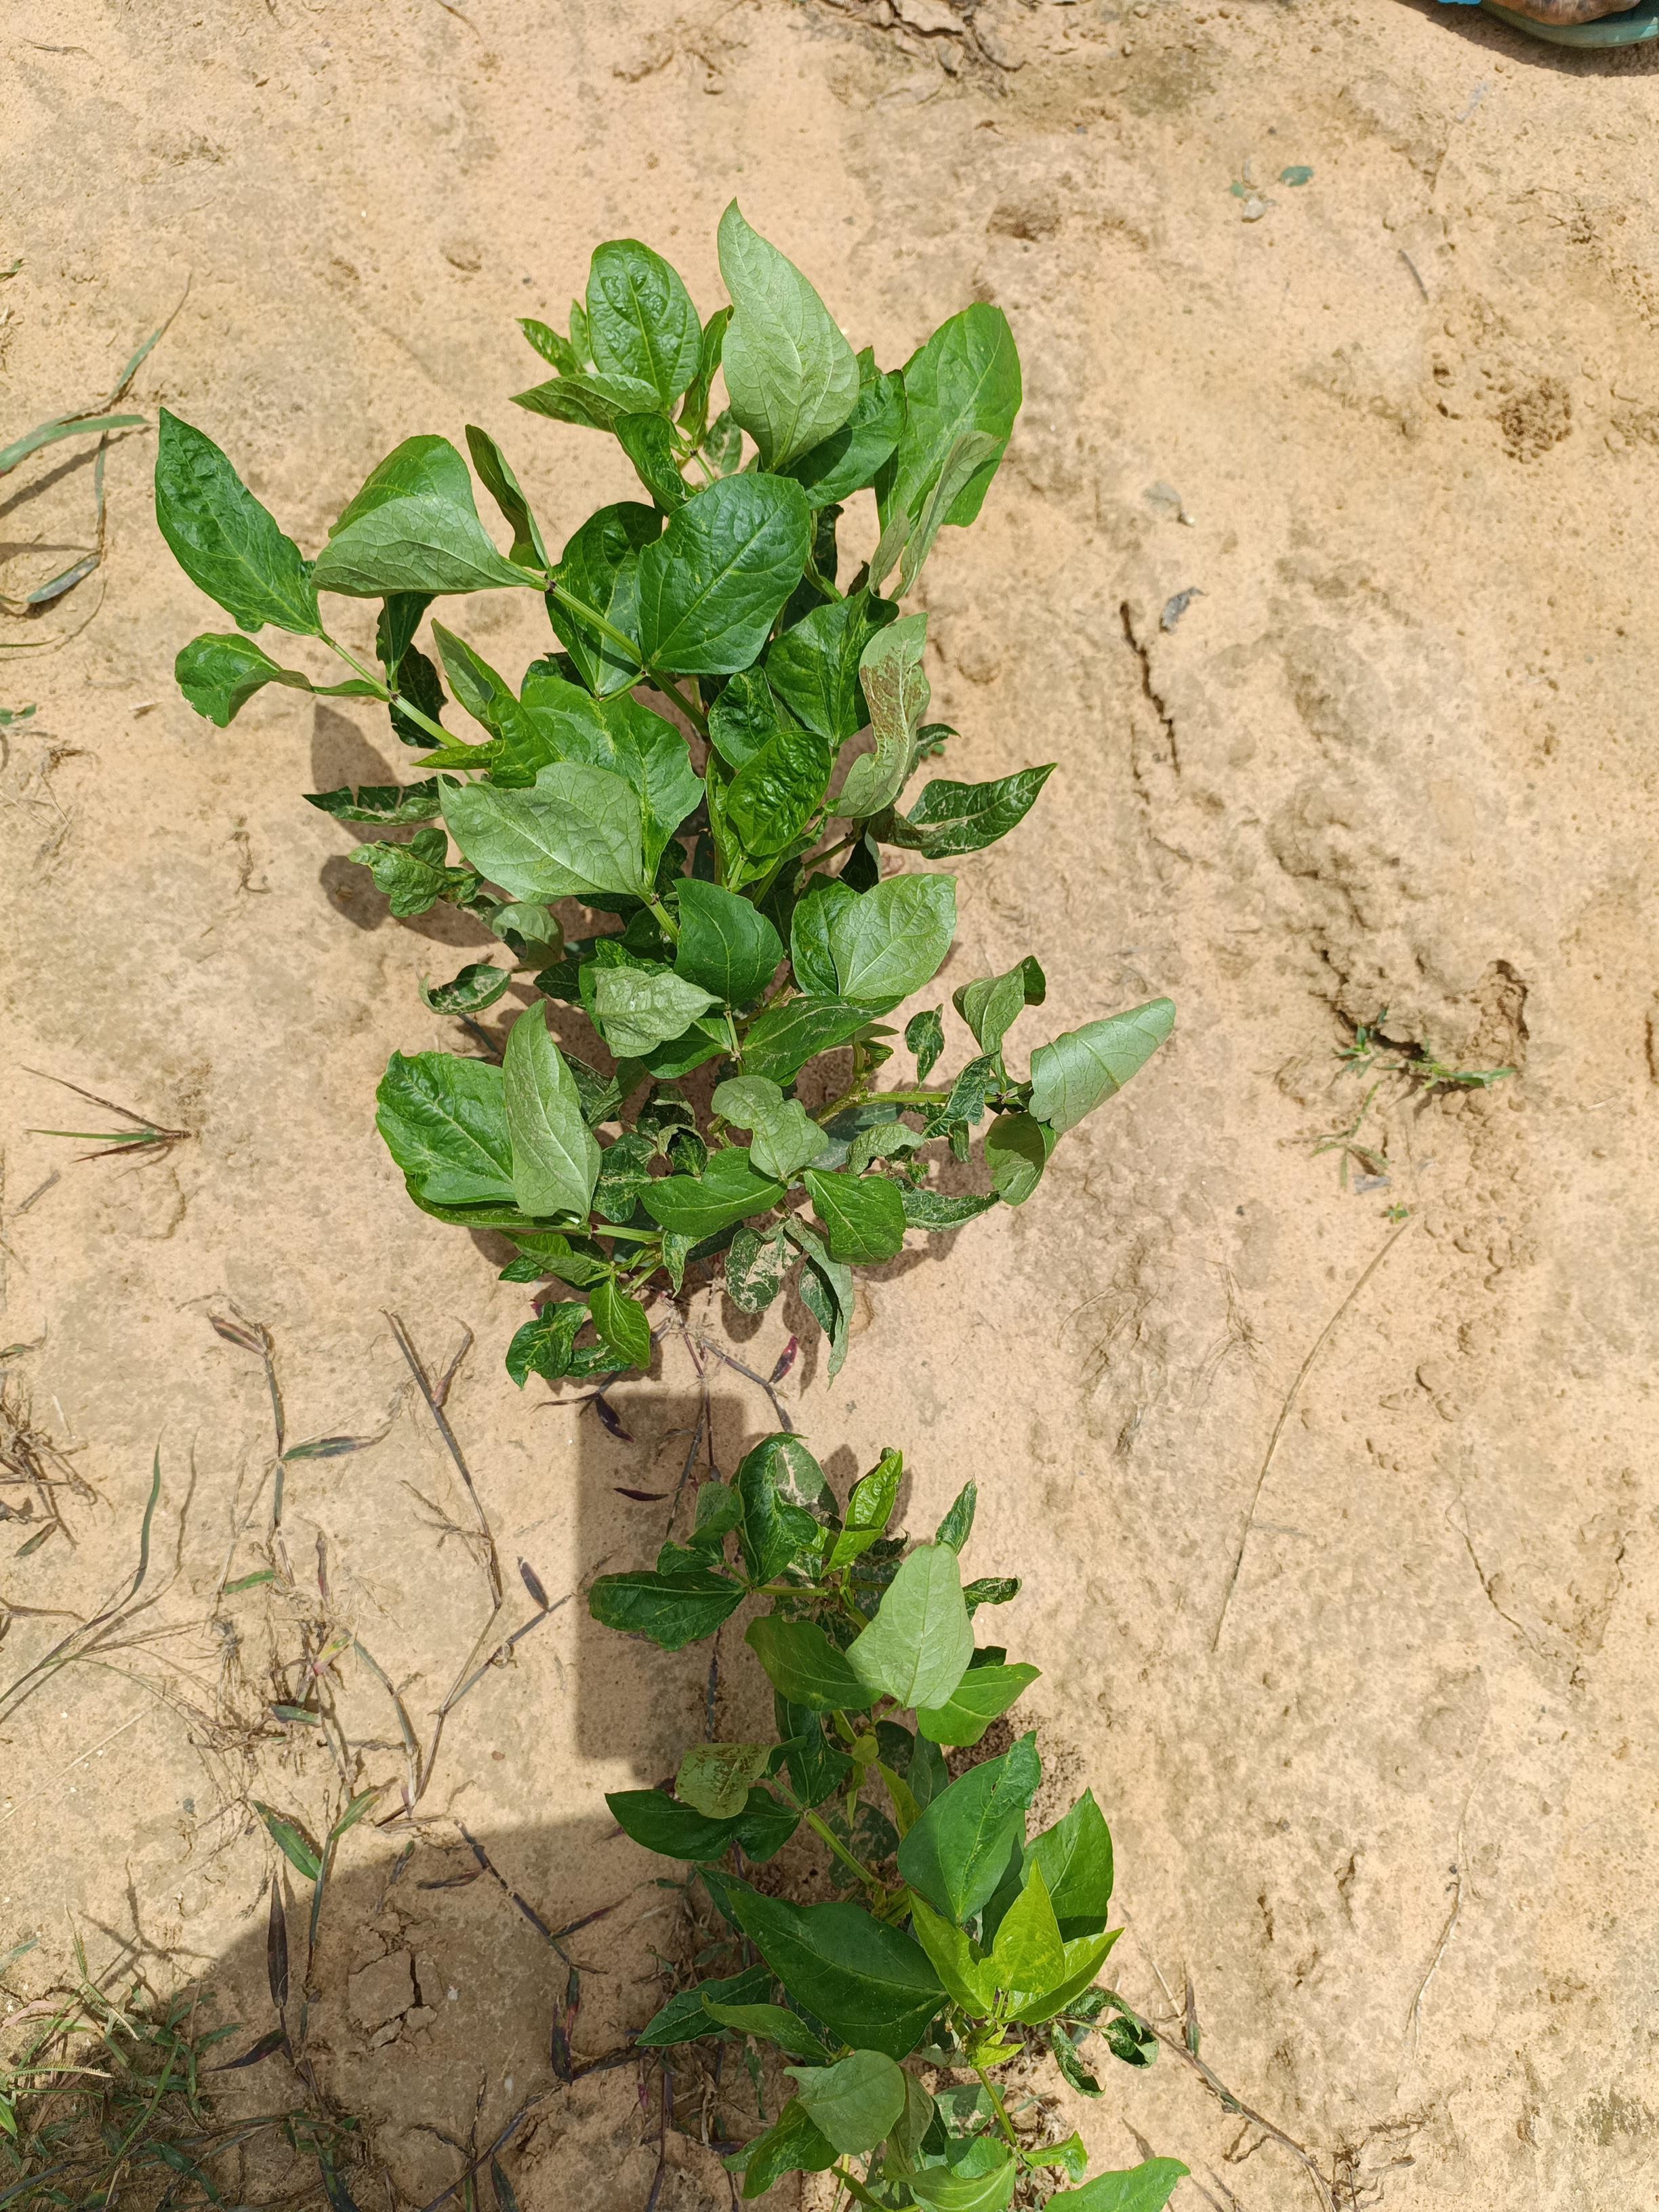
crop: cowpea
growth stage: emergence
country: Nigeria
